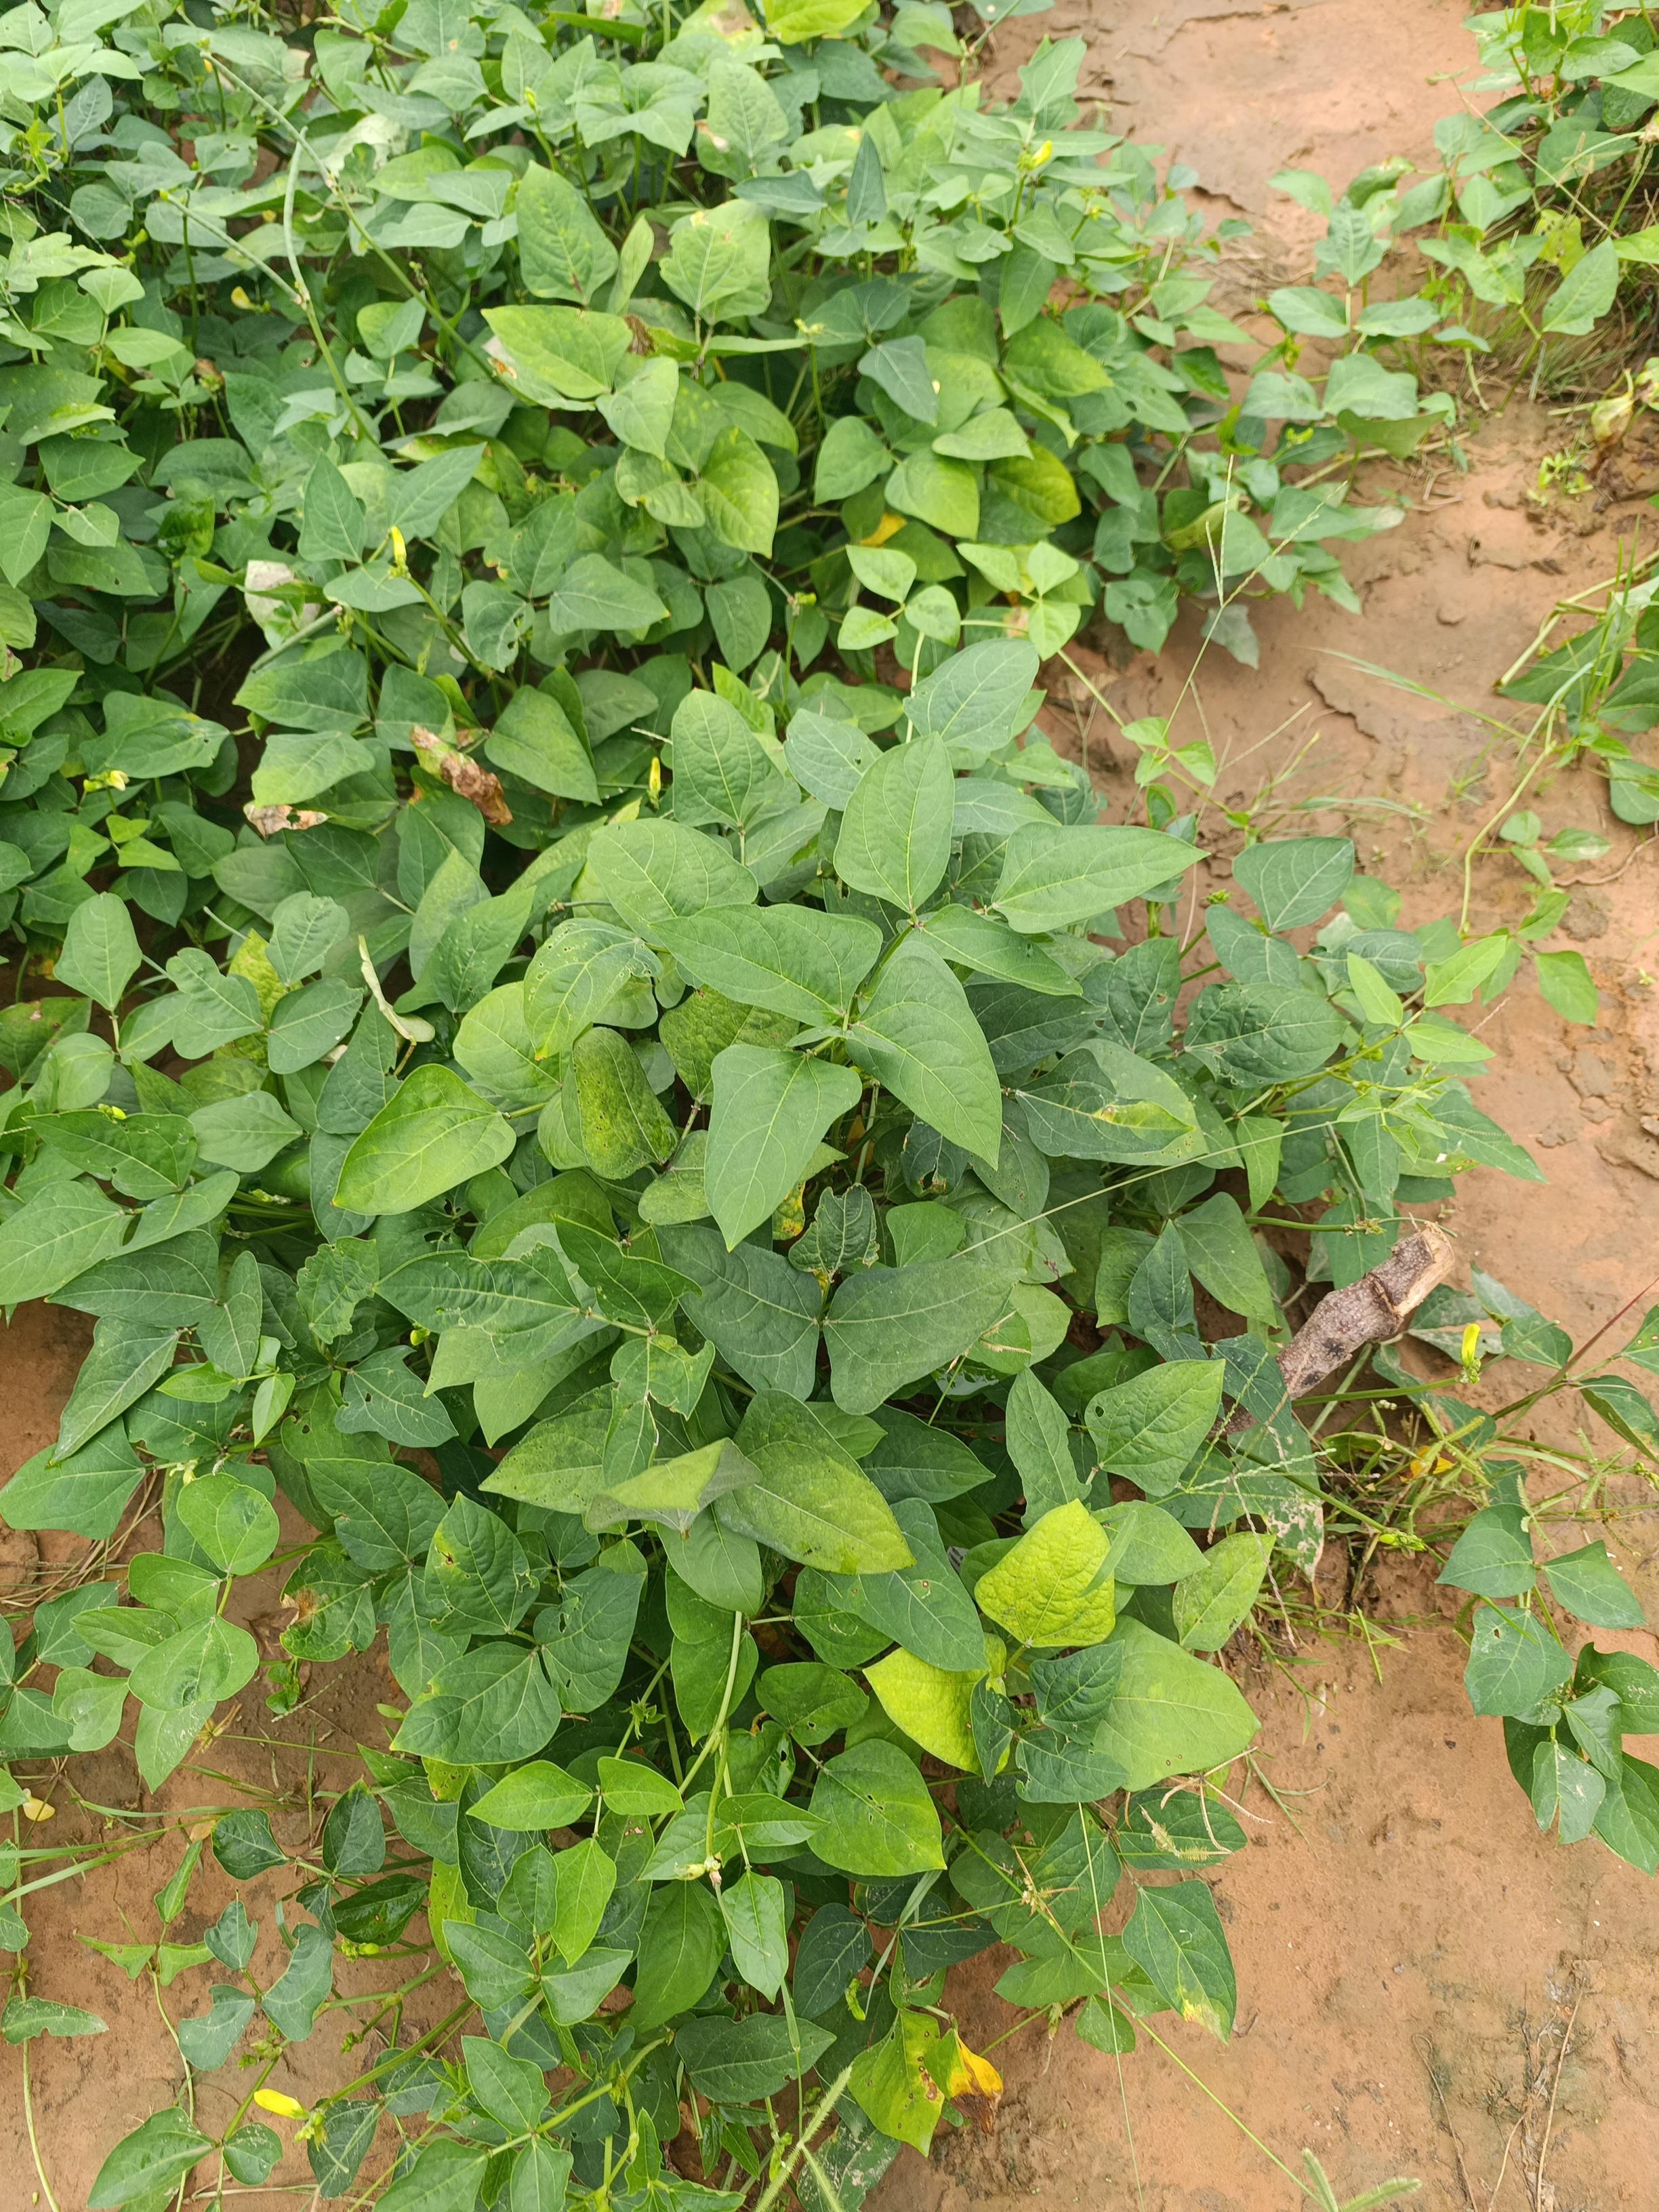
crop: cowpea
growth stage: development pod
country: Nigeria
